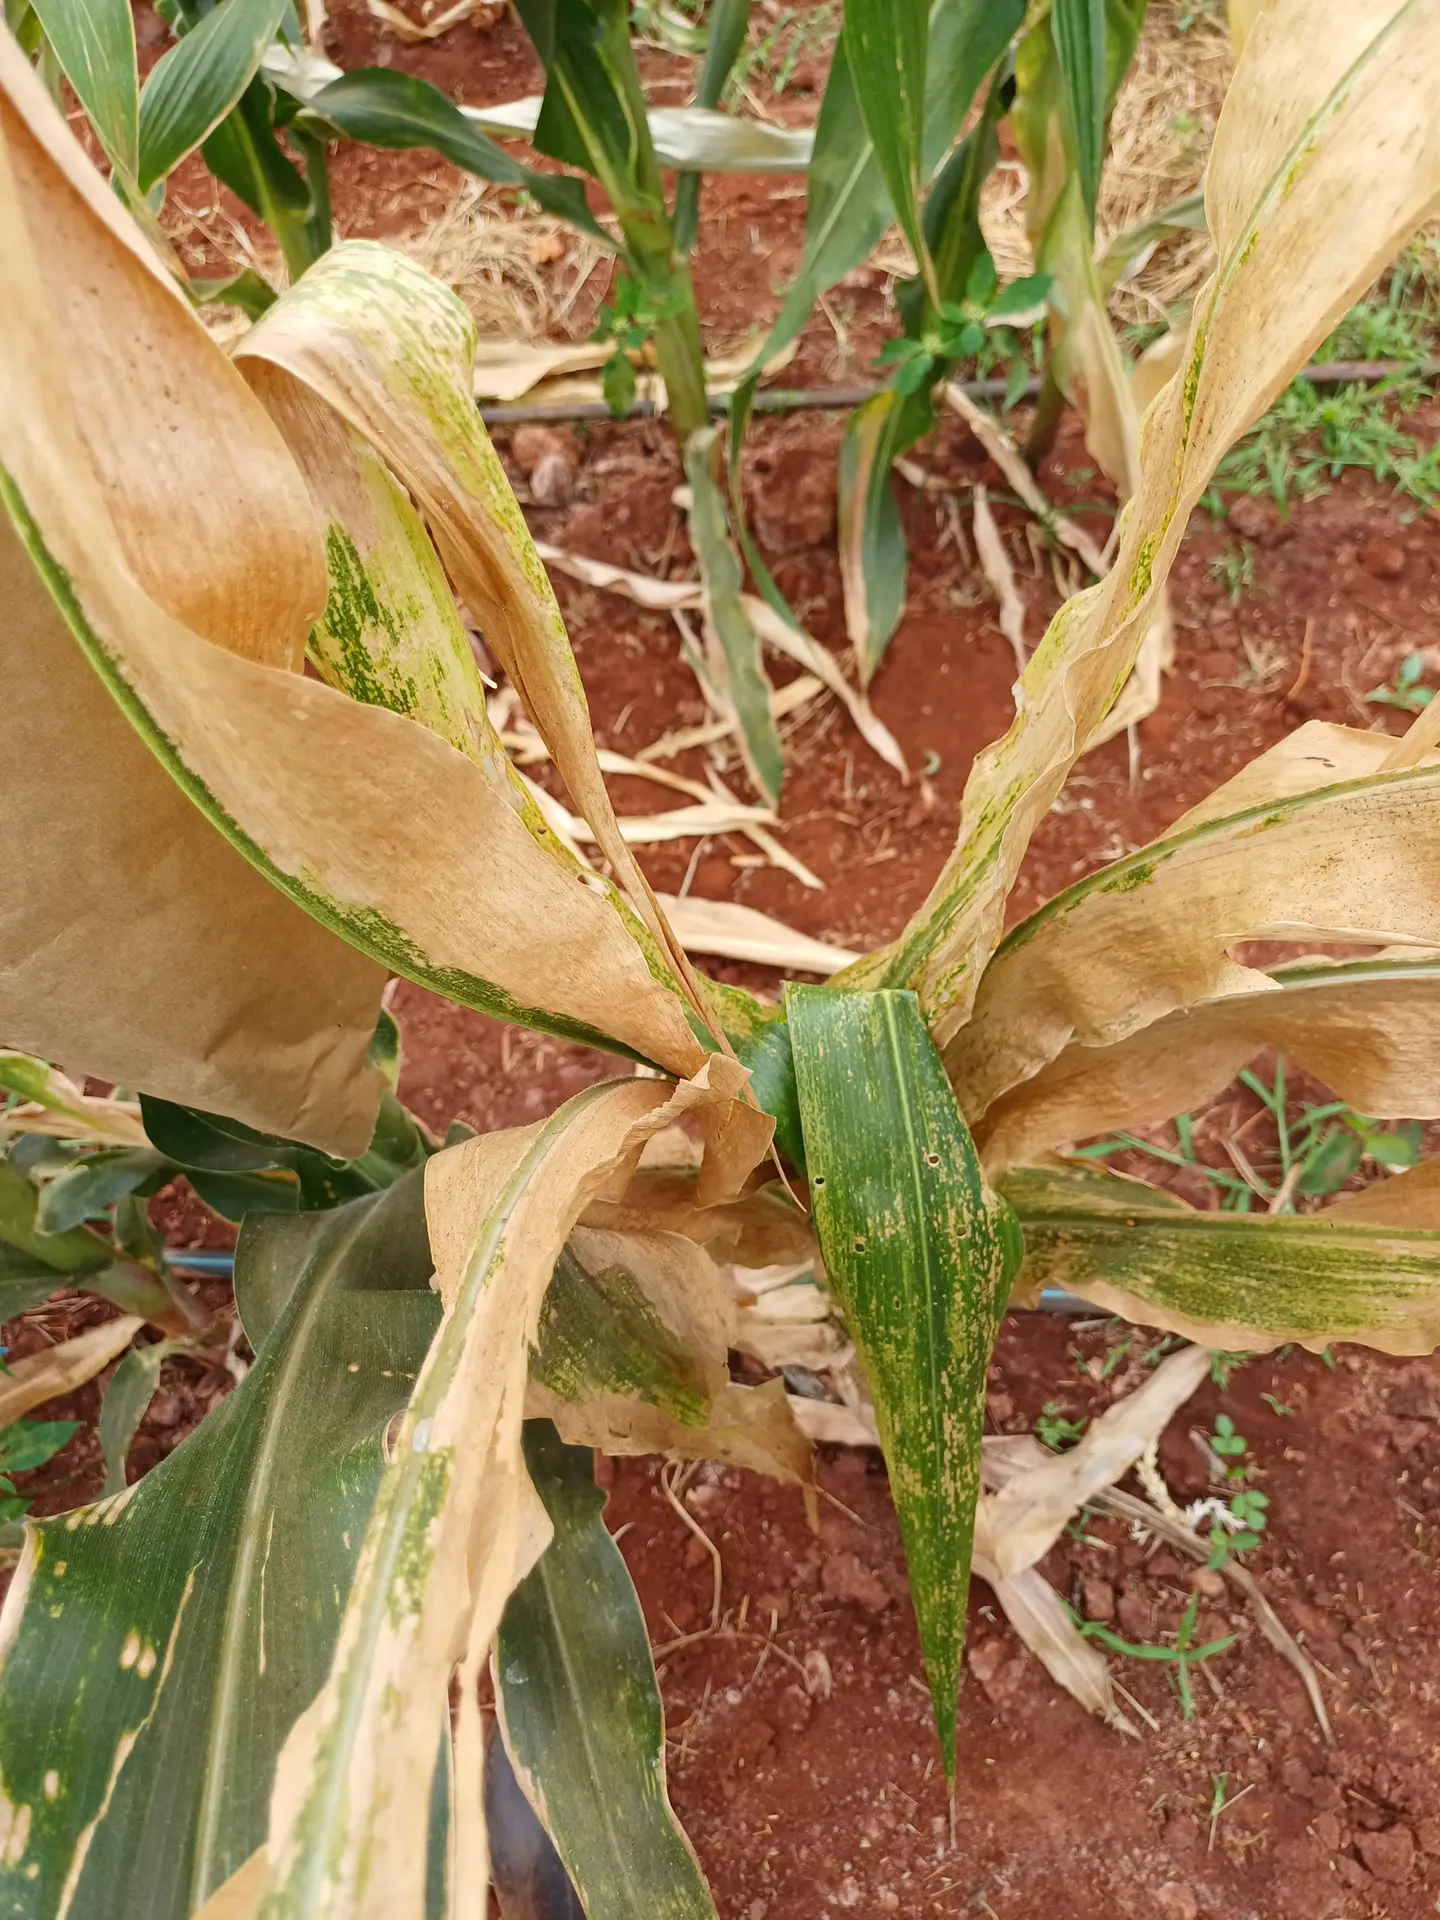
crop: maize
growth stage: flowering
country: Kenya
